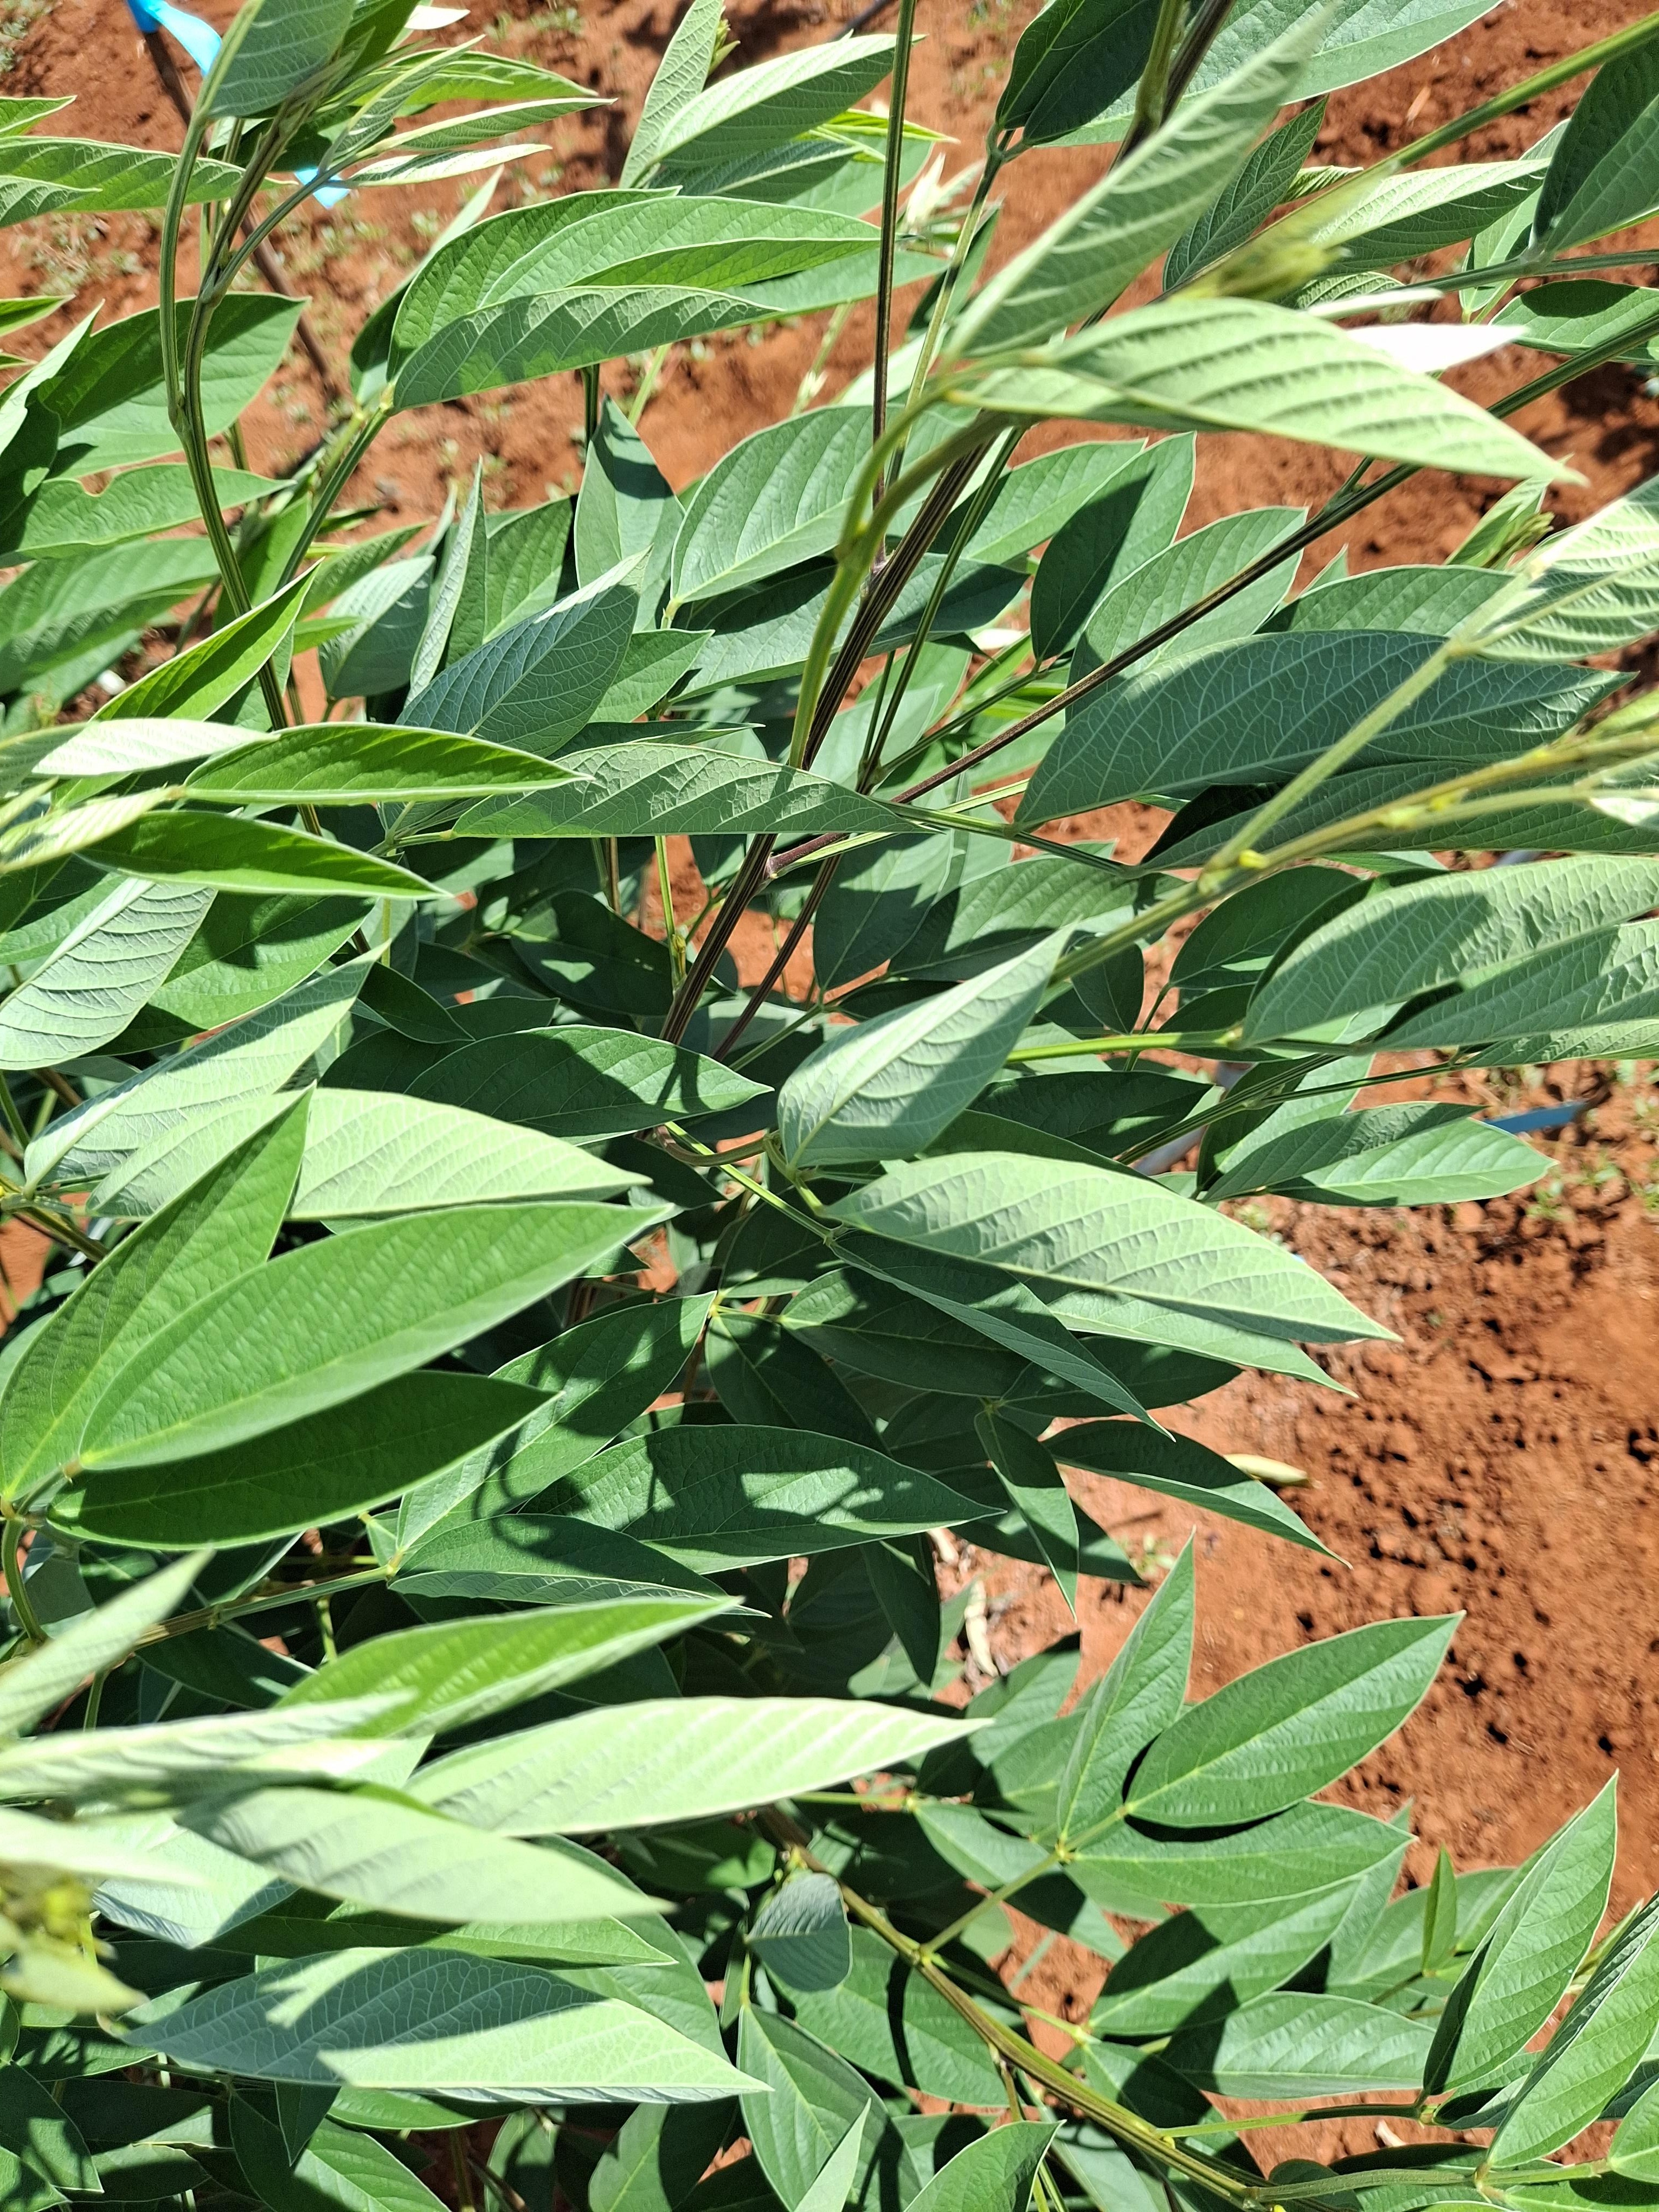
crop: pigeonpea
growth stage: flowering
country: Kenya
